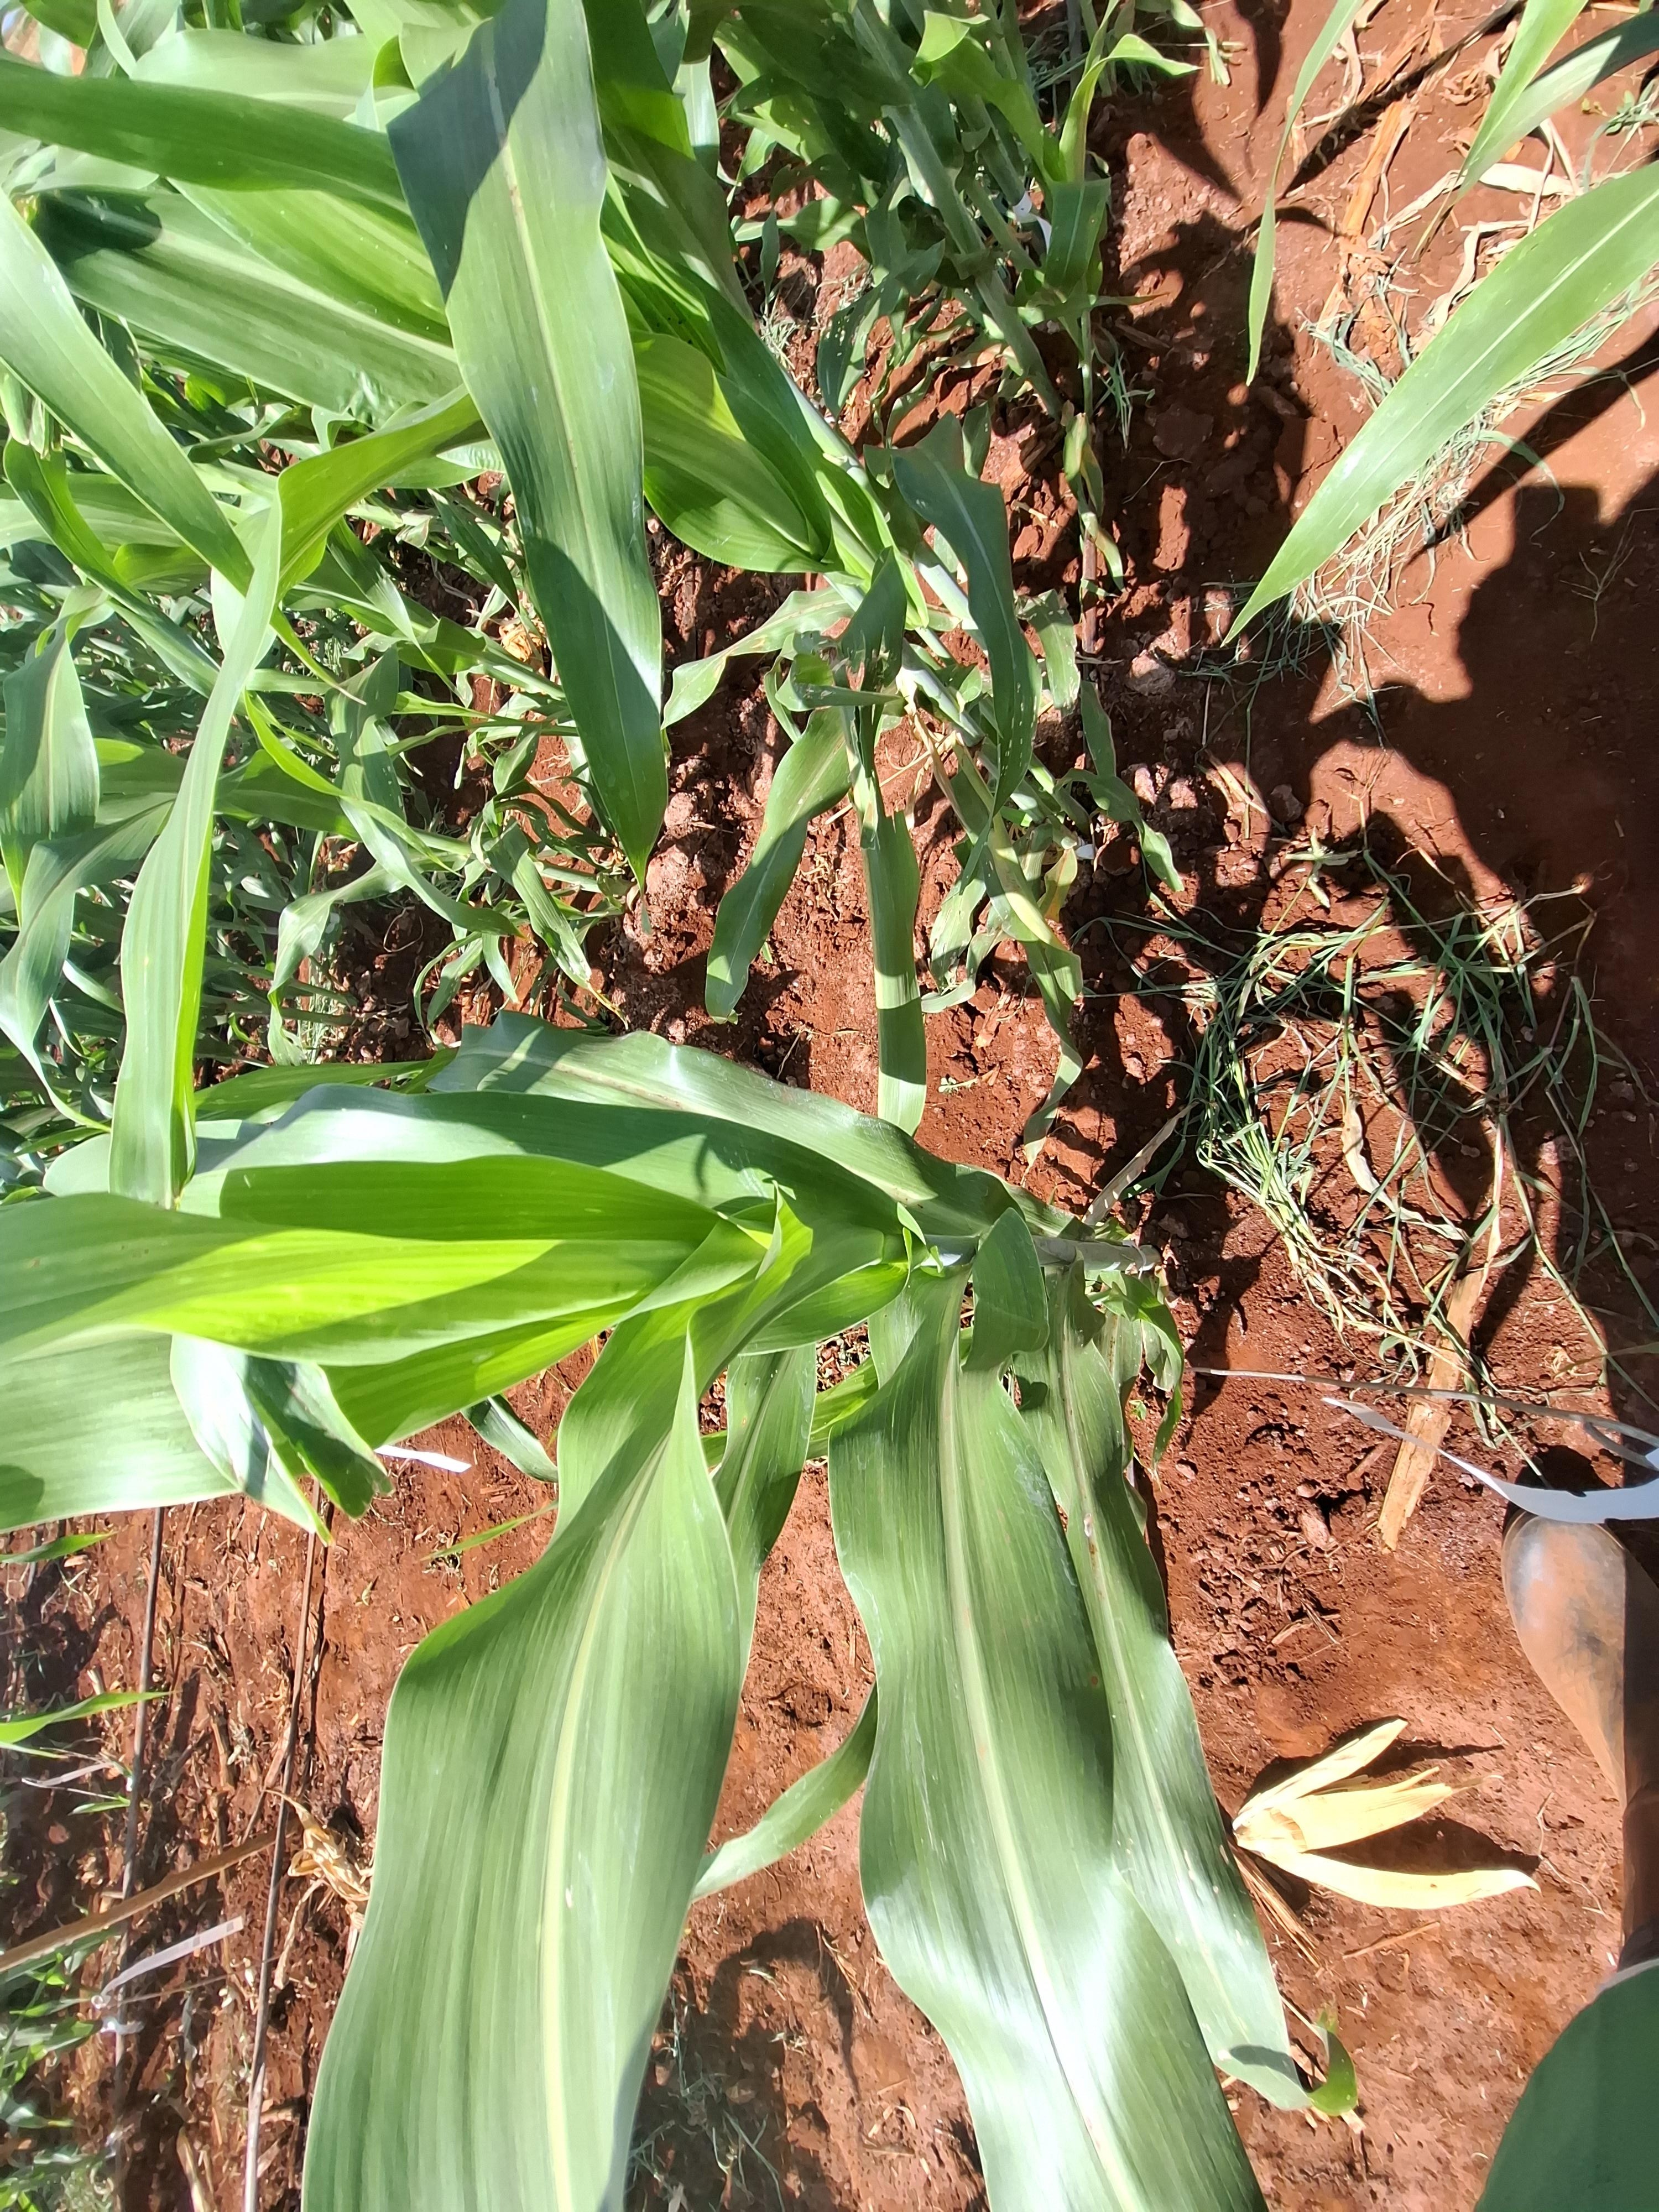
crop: sorghum
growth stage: vegetative
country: Kenya
